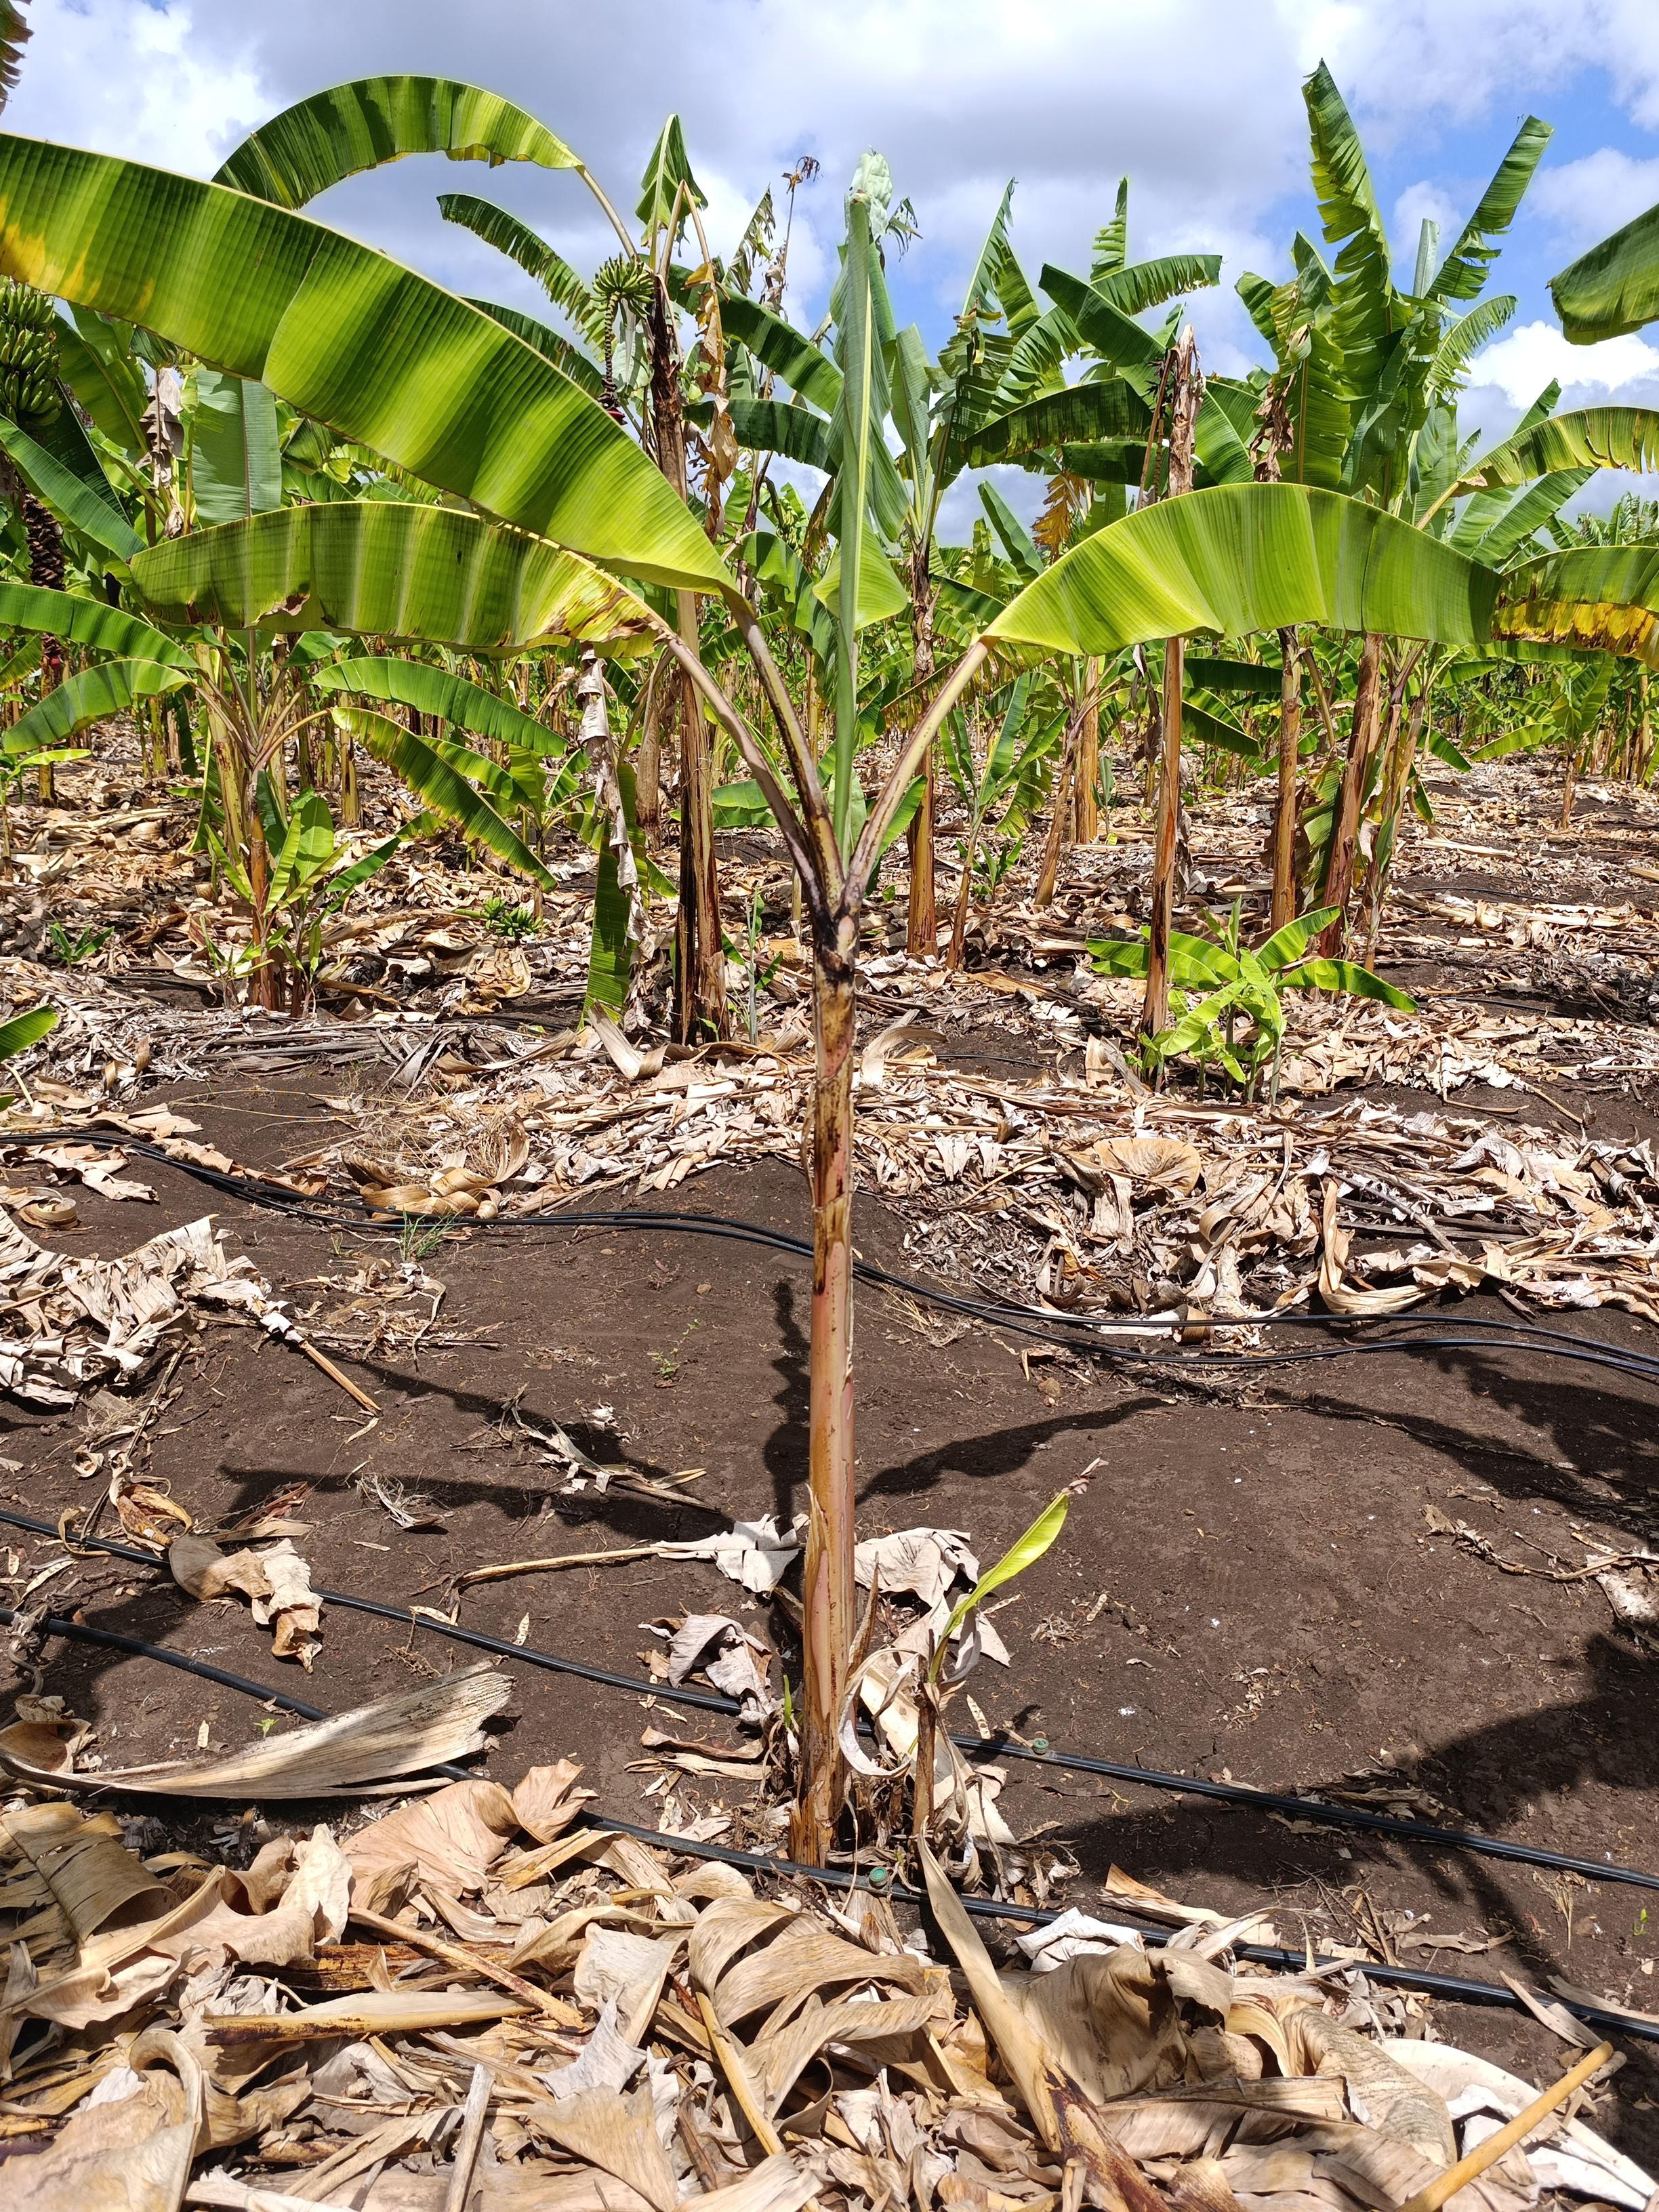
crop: banana
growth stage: vegetative
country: Tanzania
